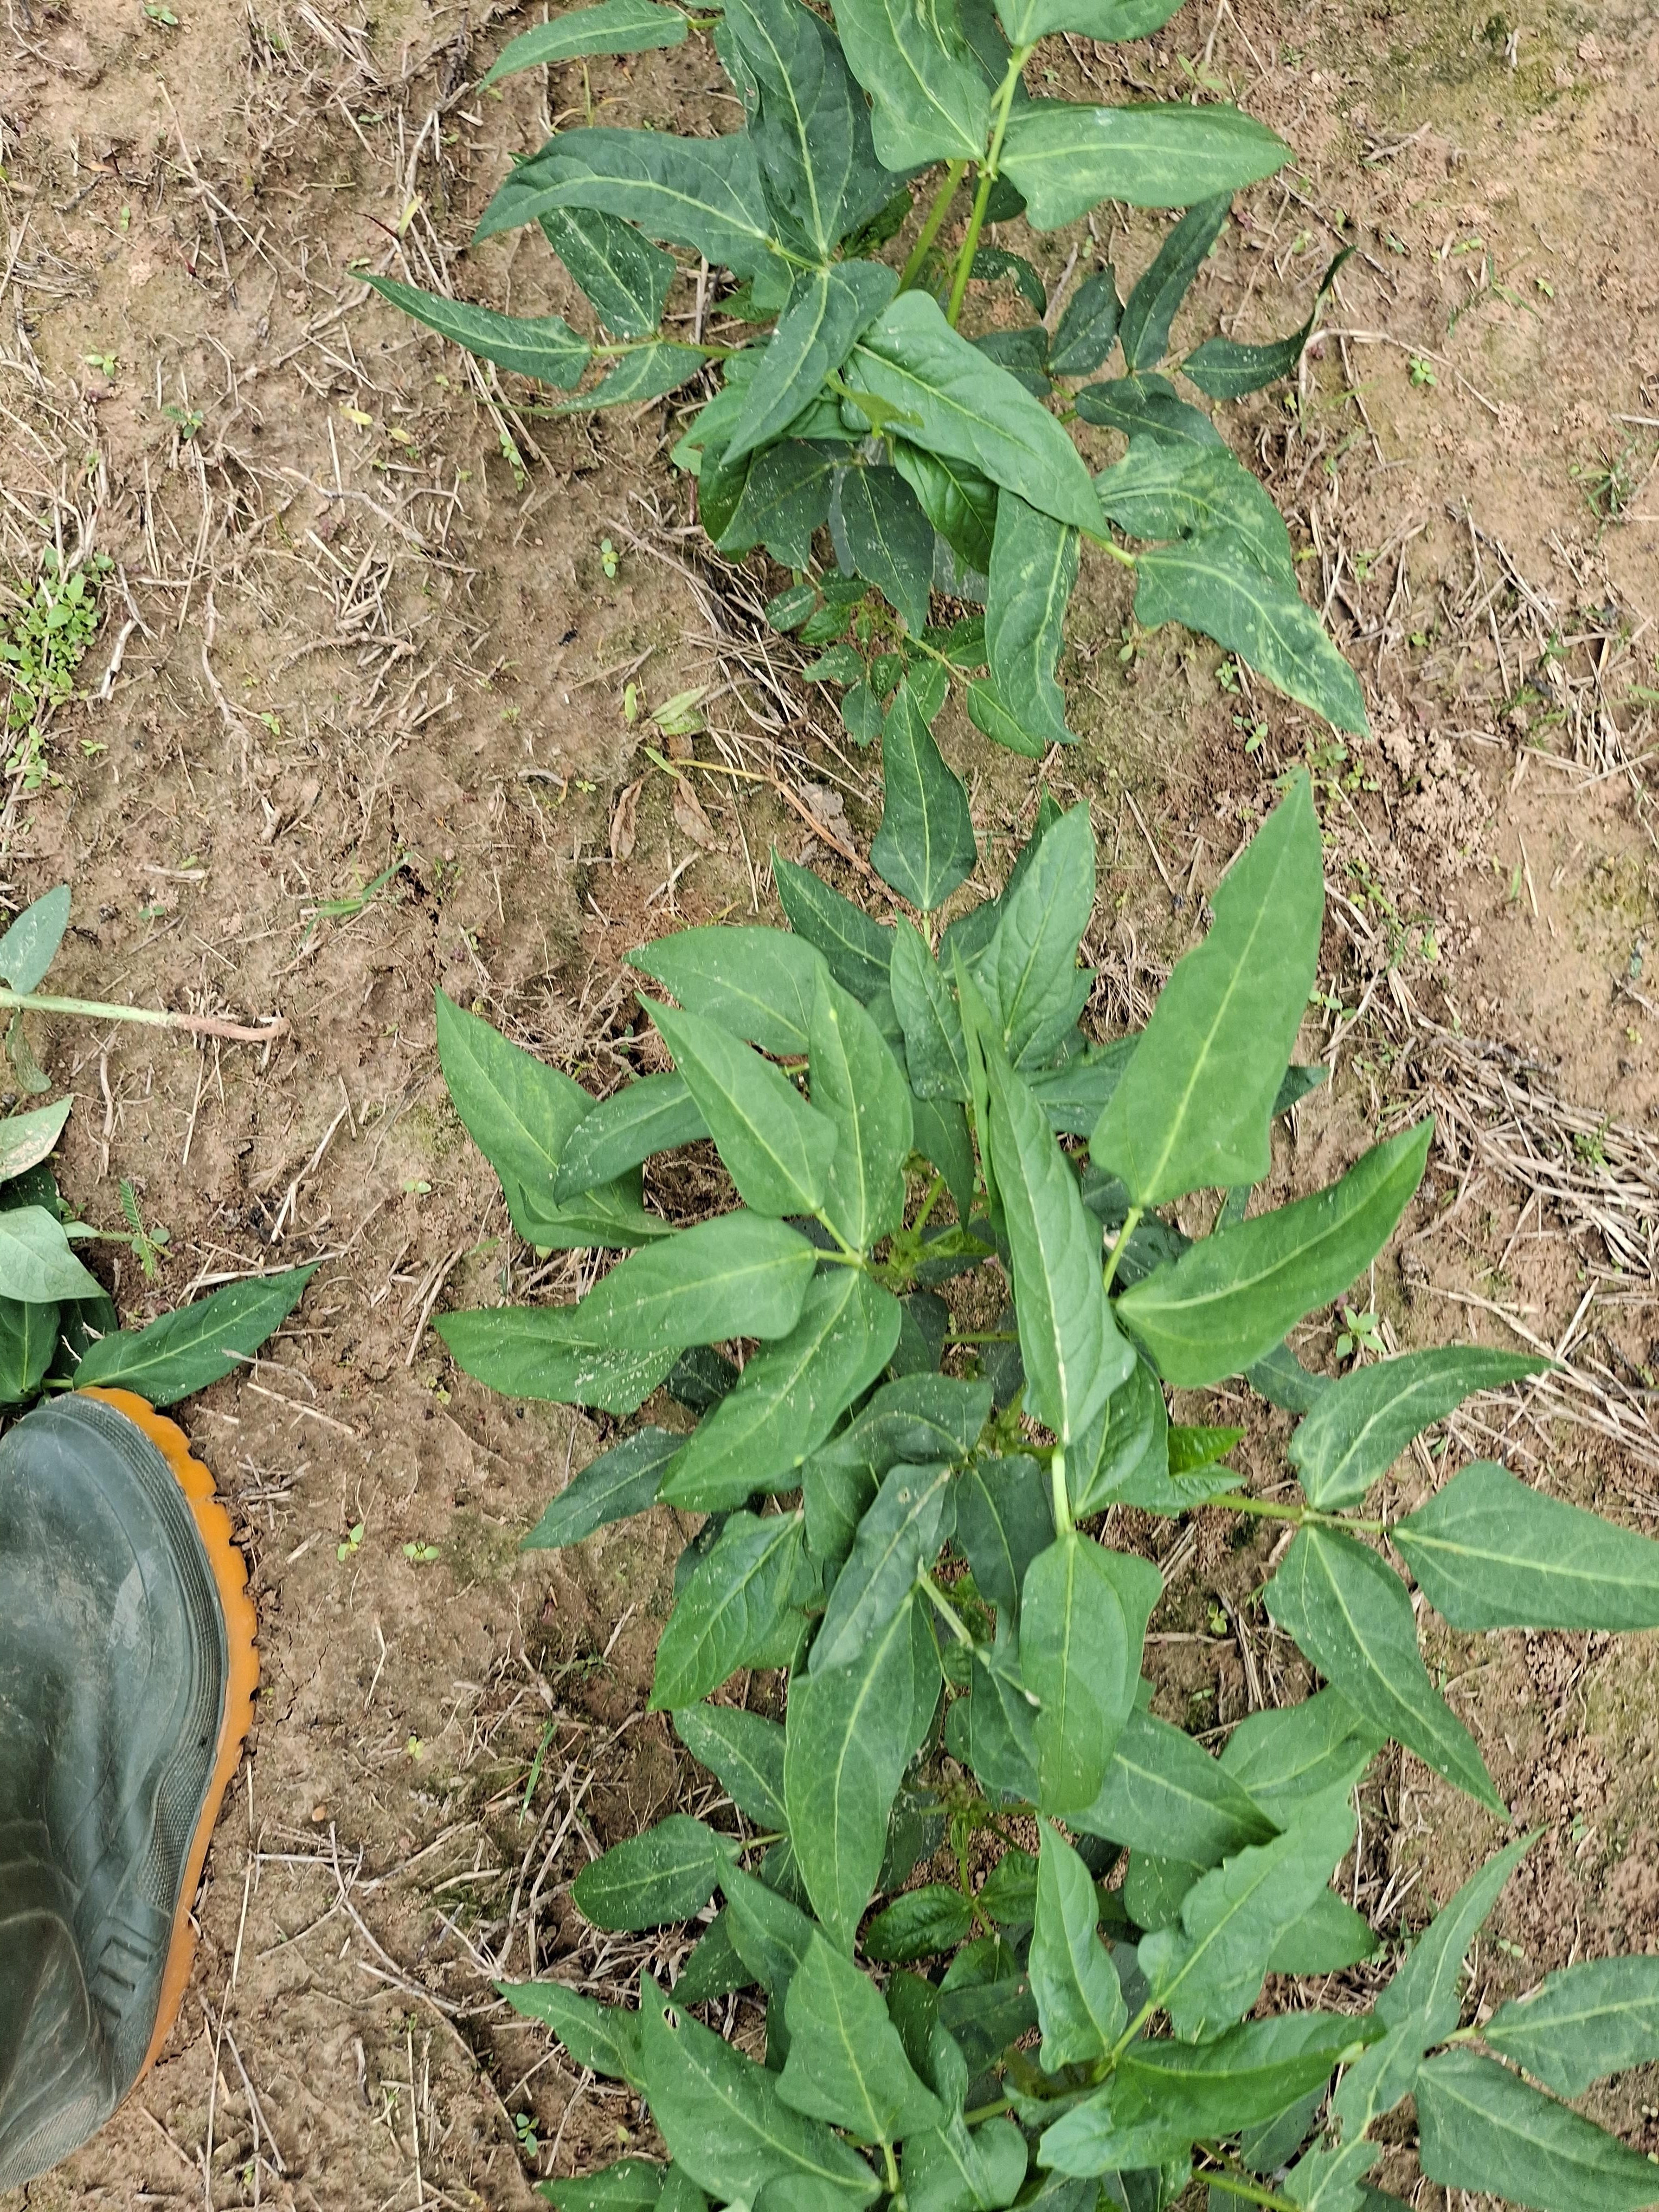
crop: cowpea
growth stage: emergence
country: Nigeria
